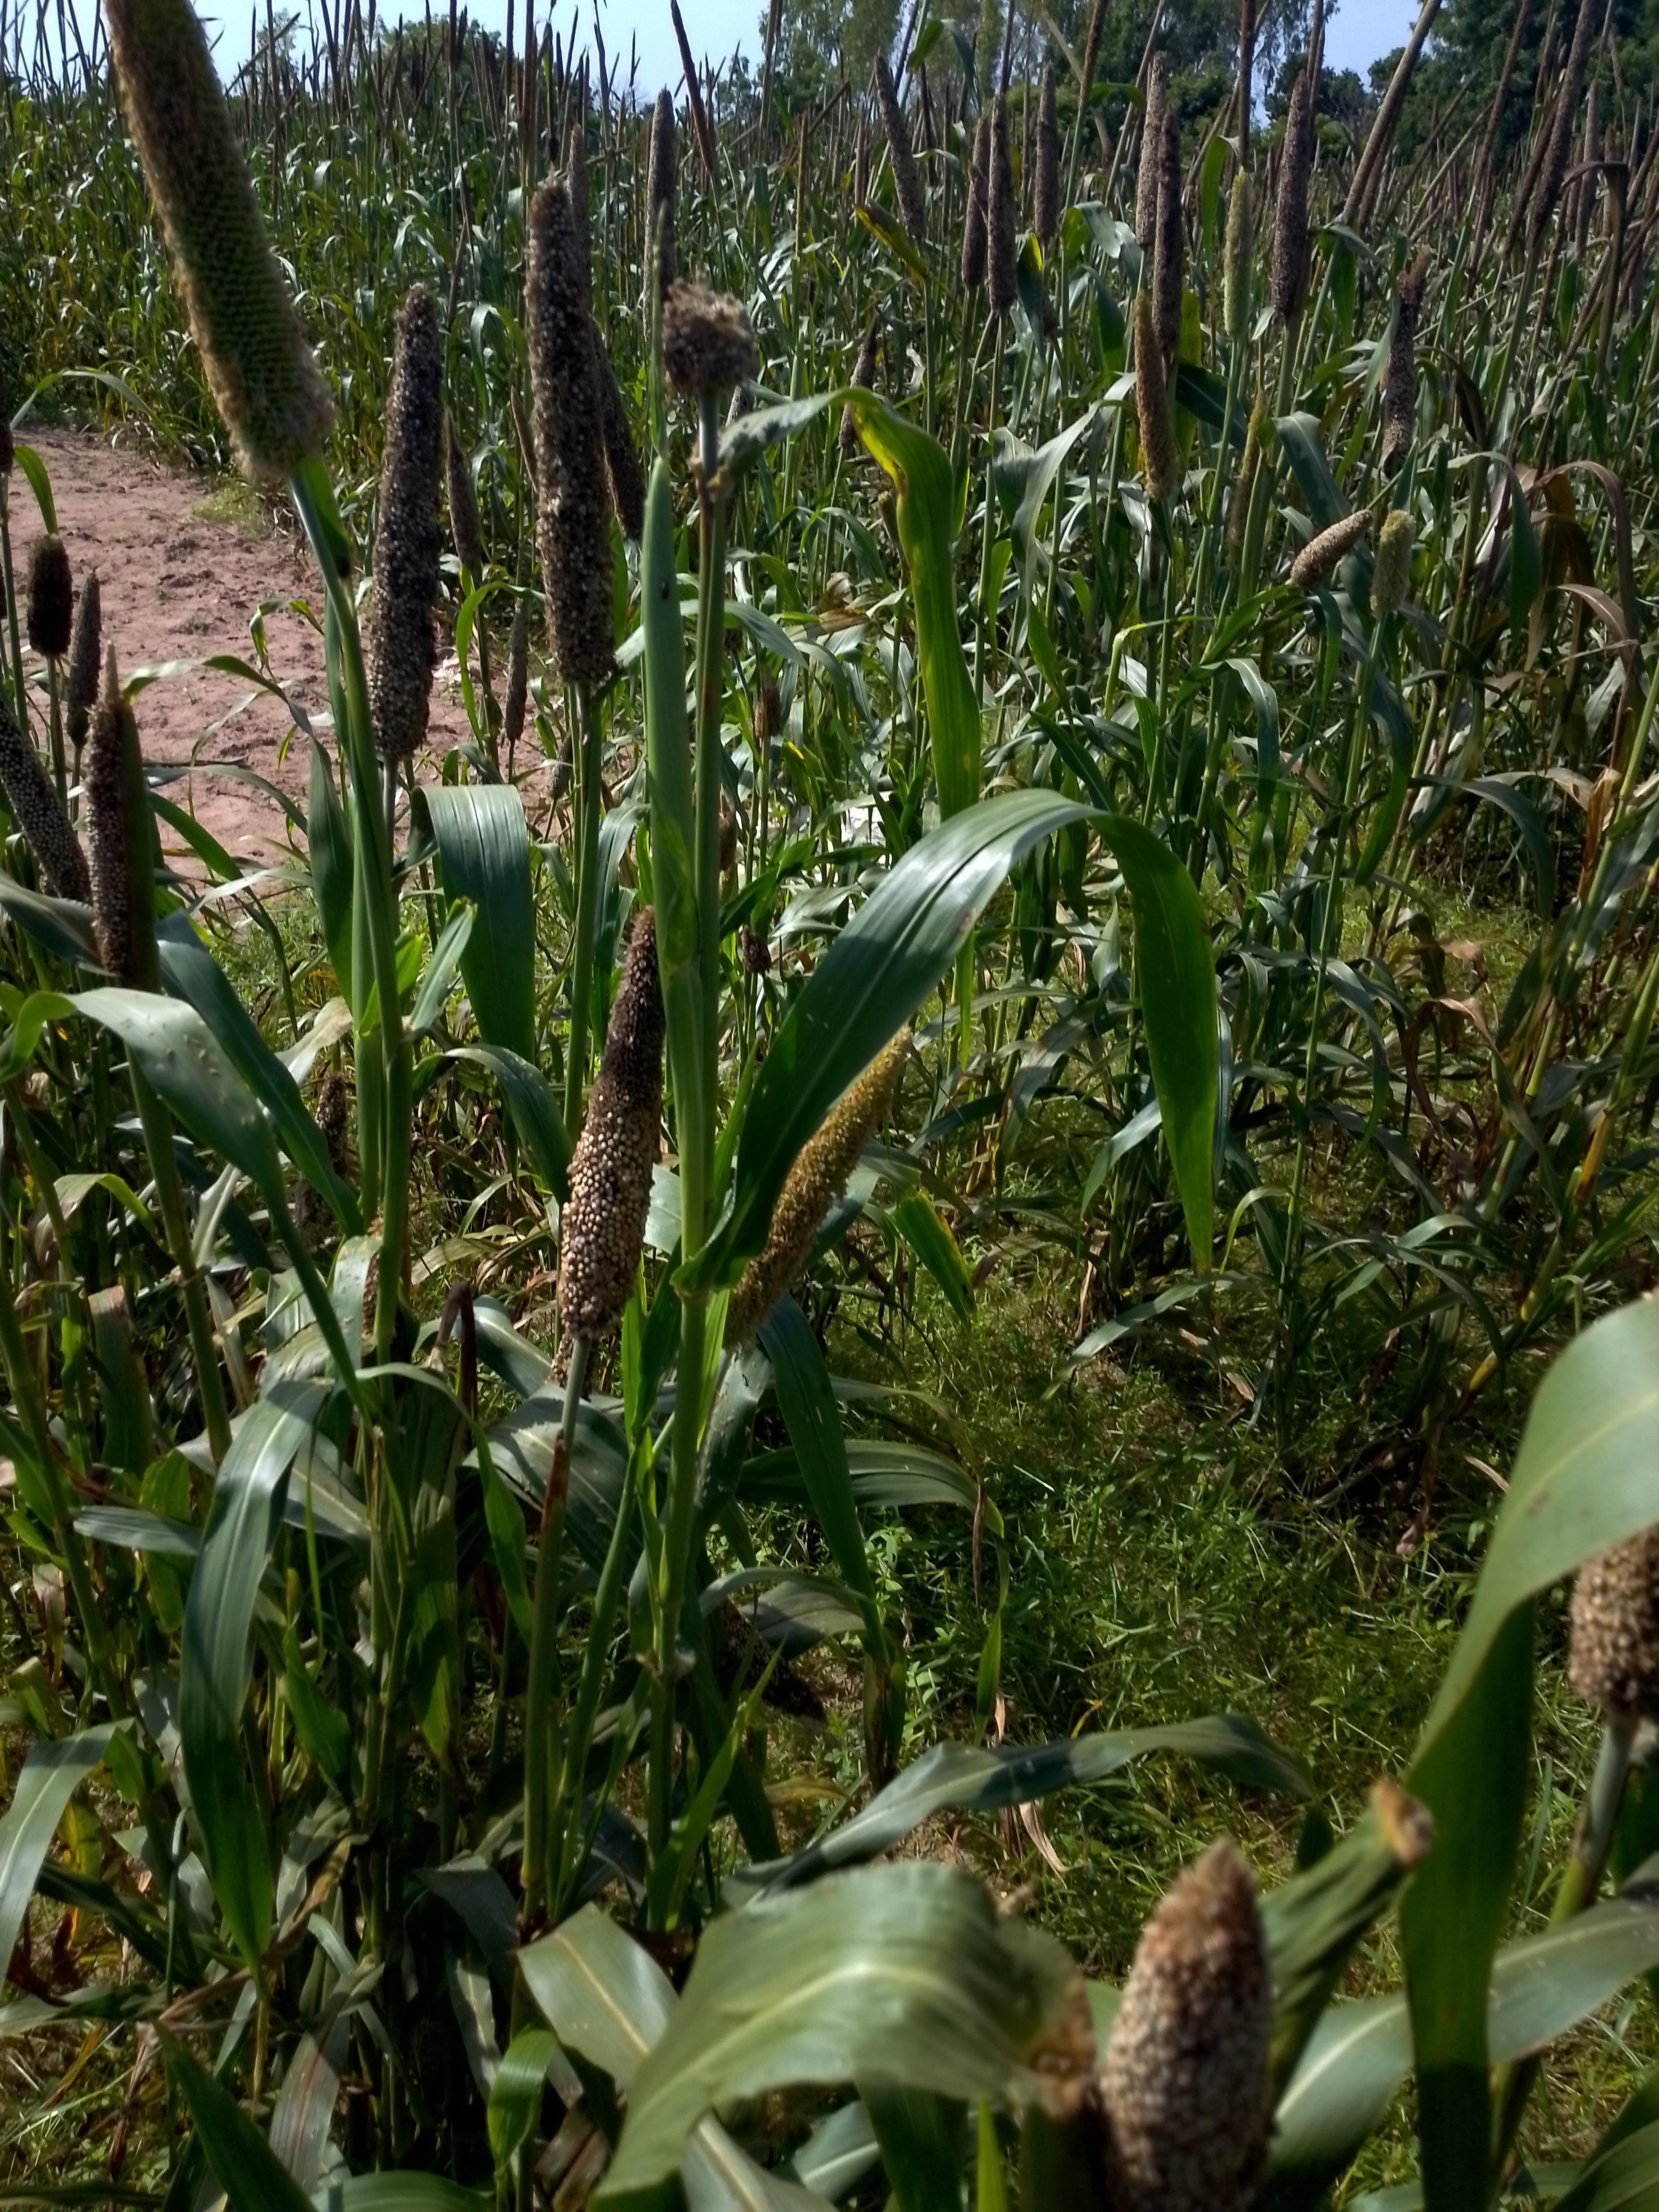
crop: pearl millet
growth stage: filling grain
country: Senegal
